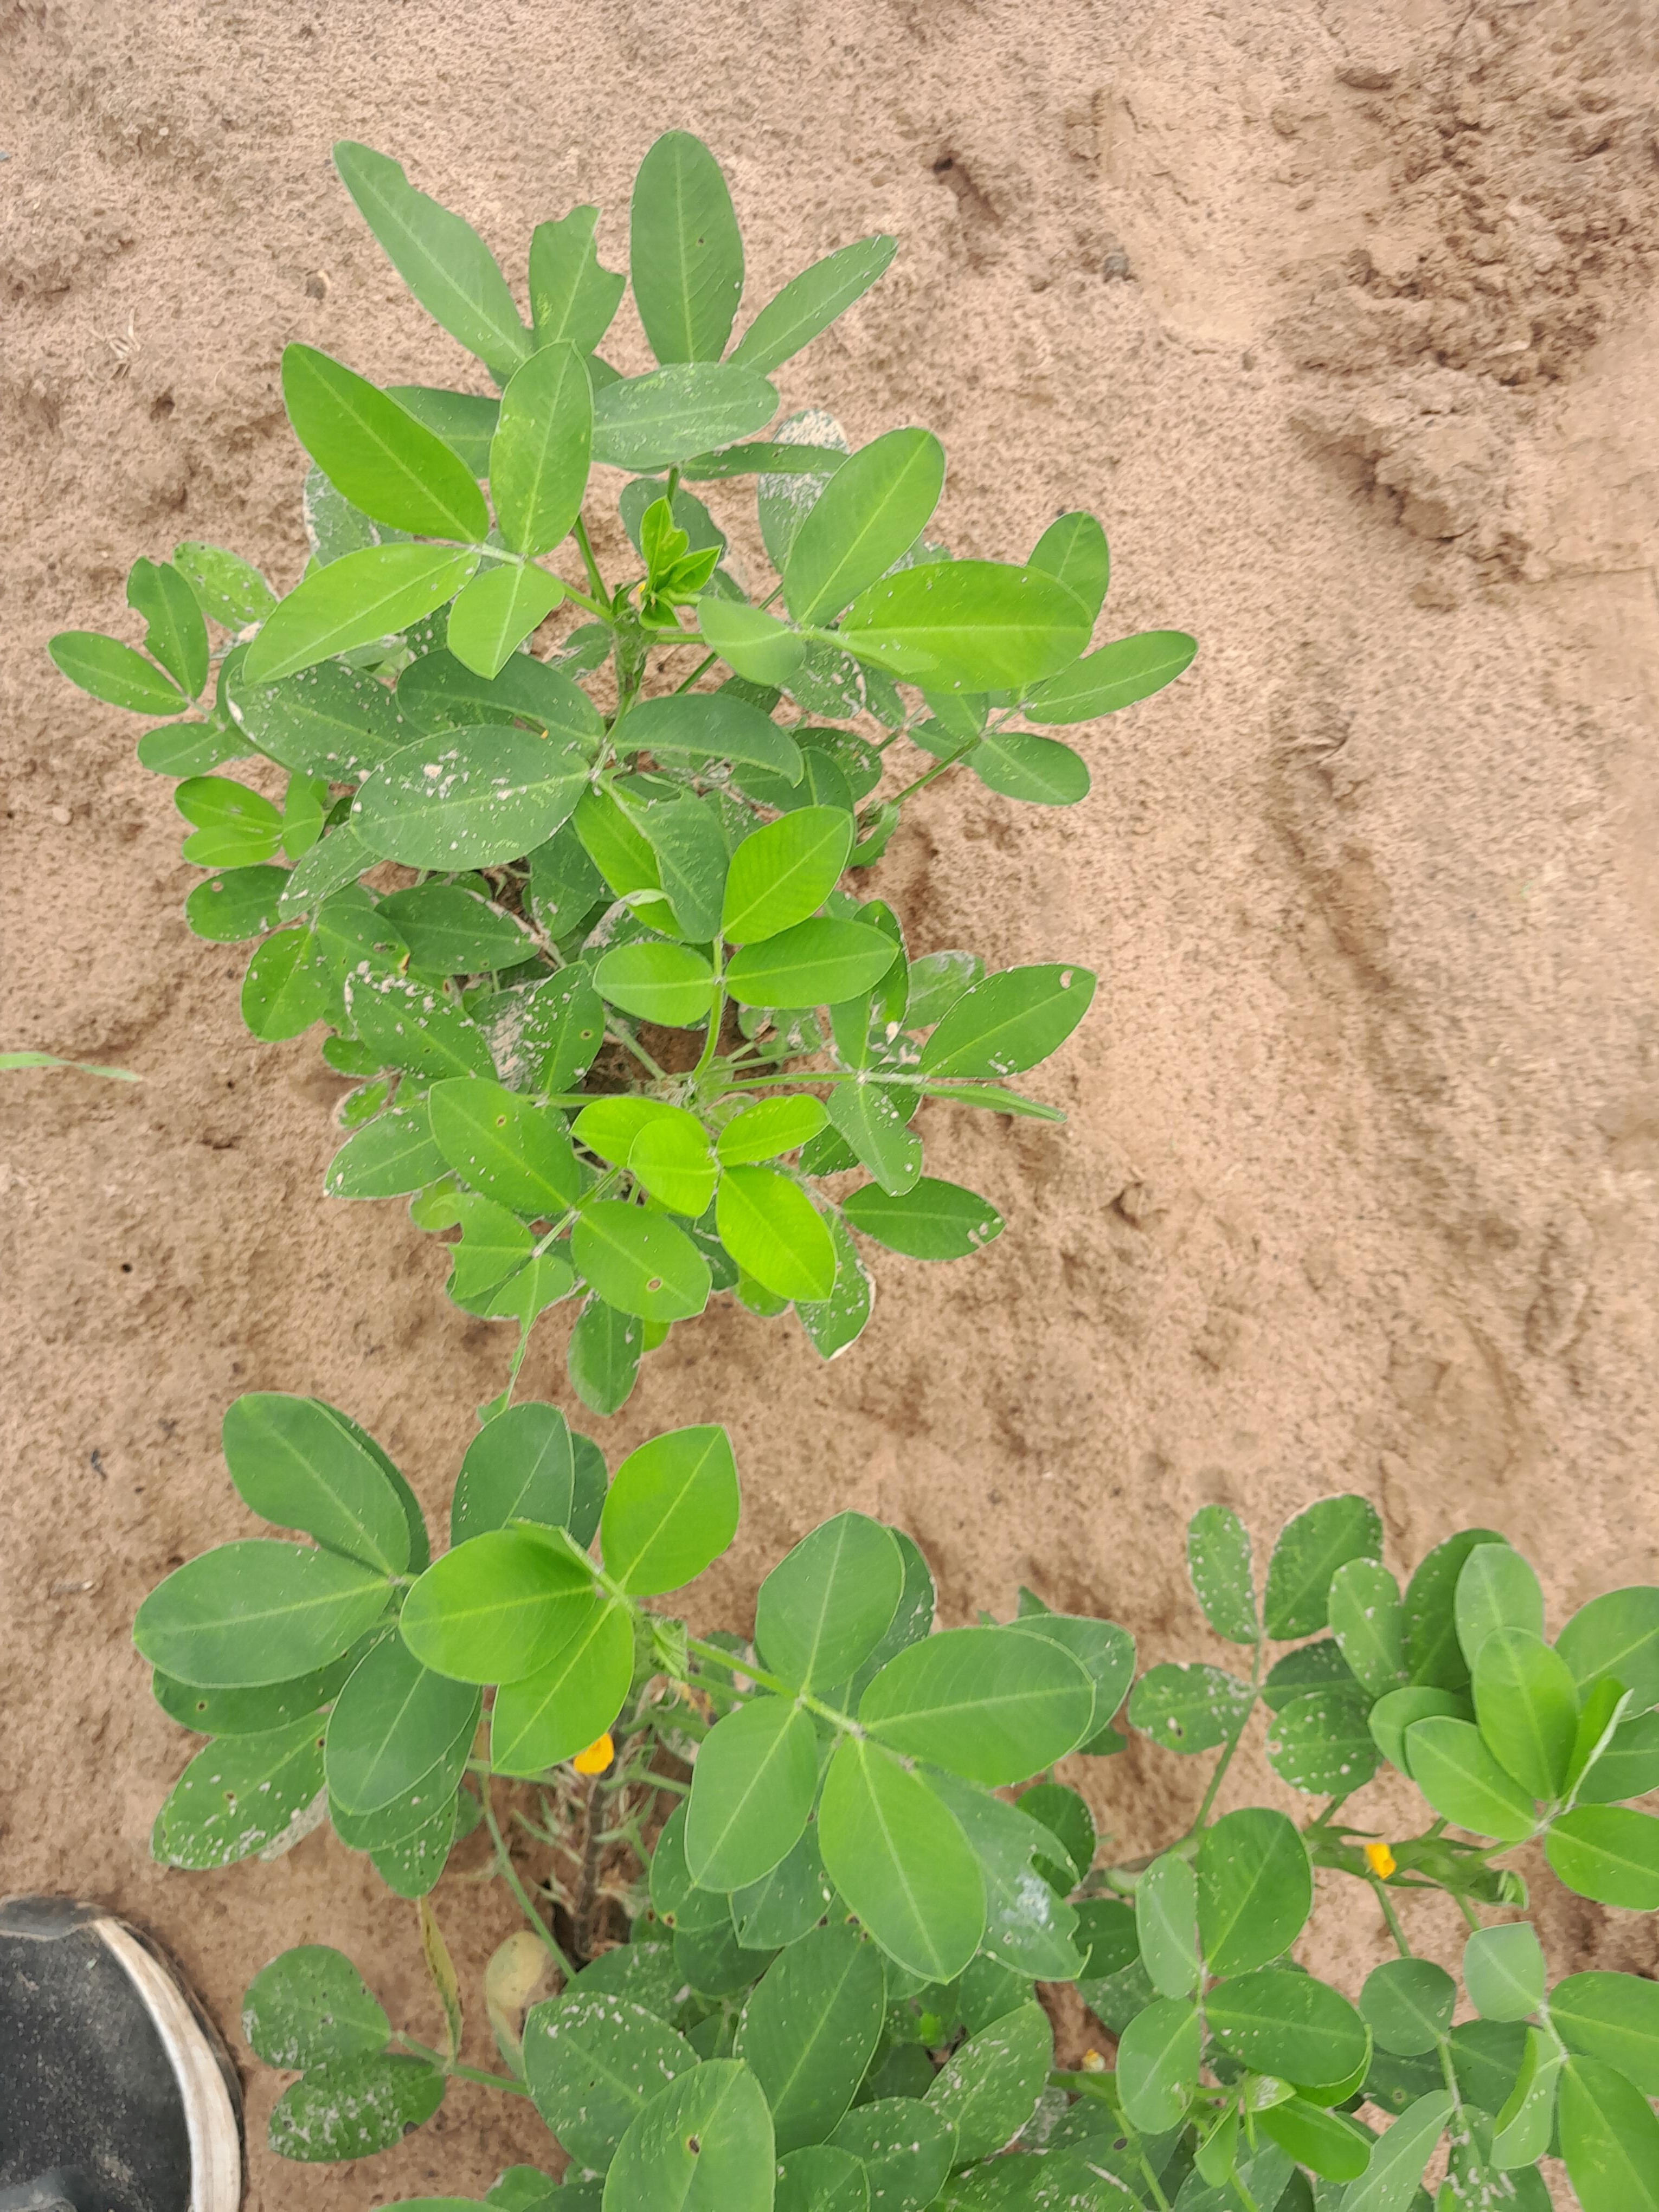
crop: groundnut
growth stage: flowering
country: Senegal
